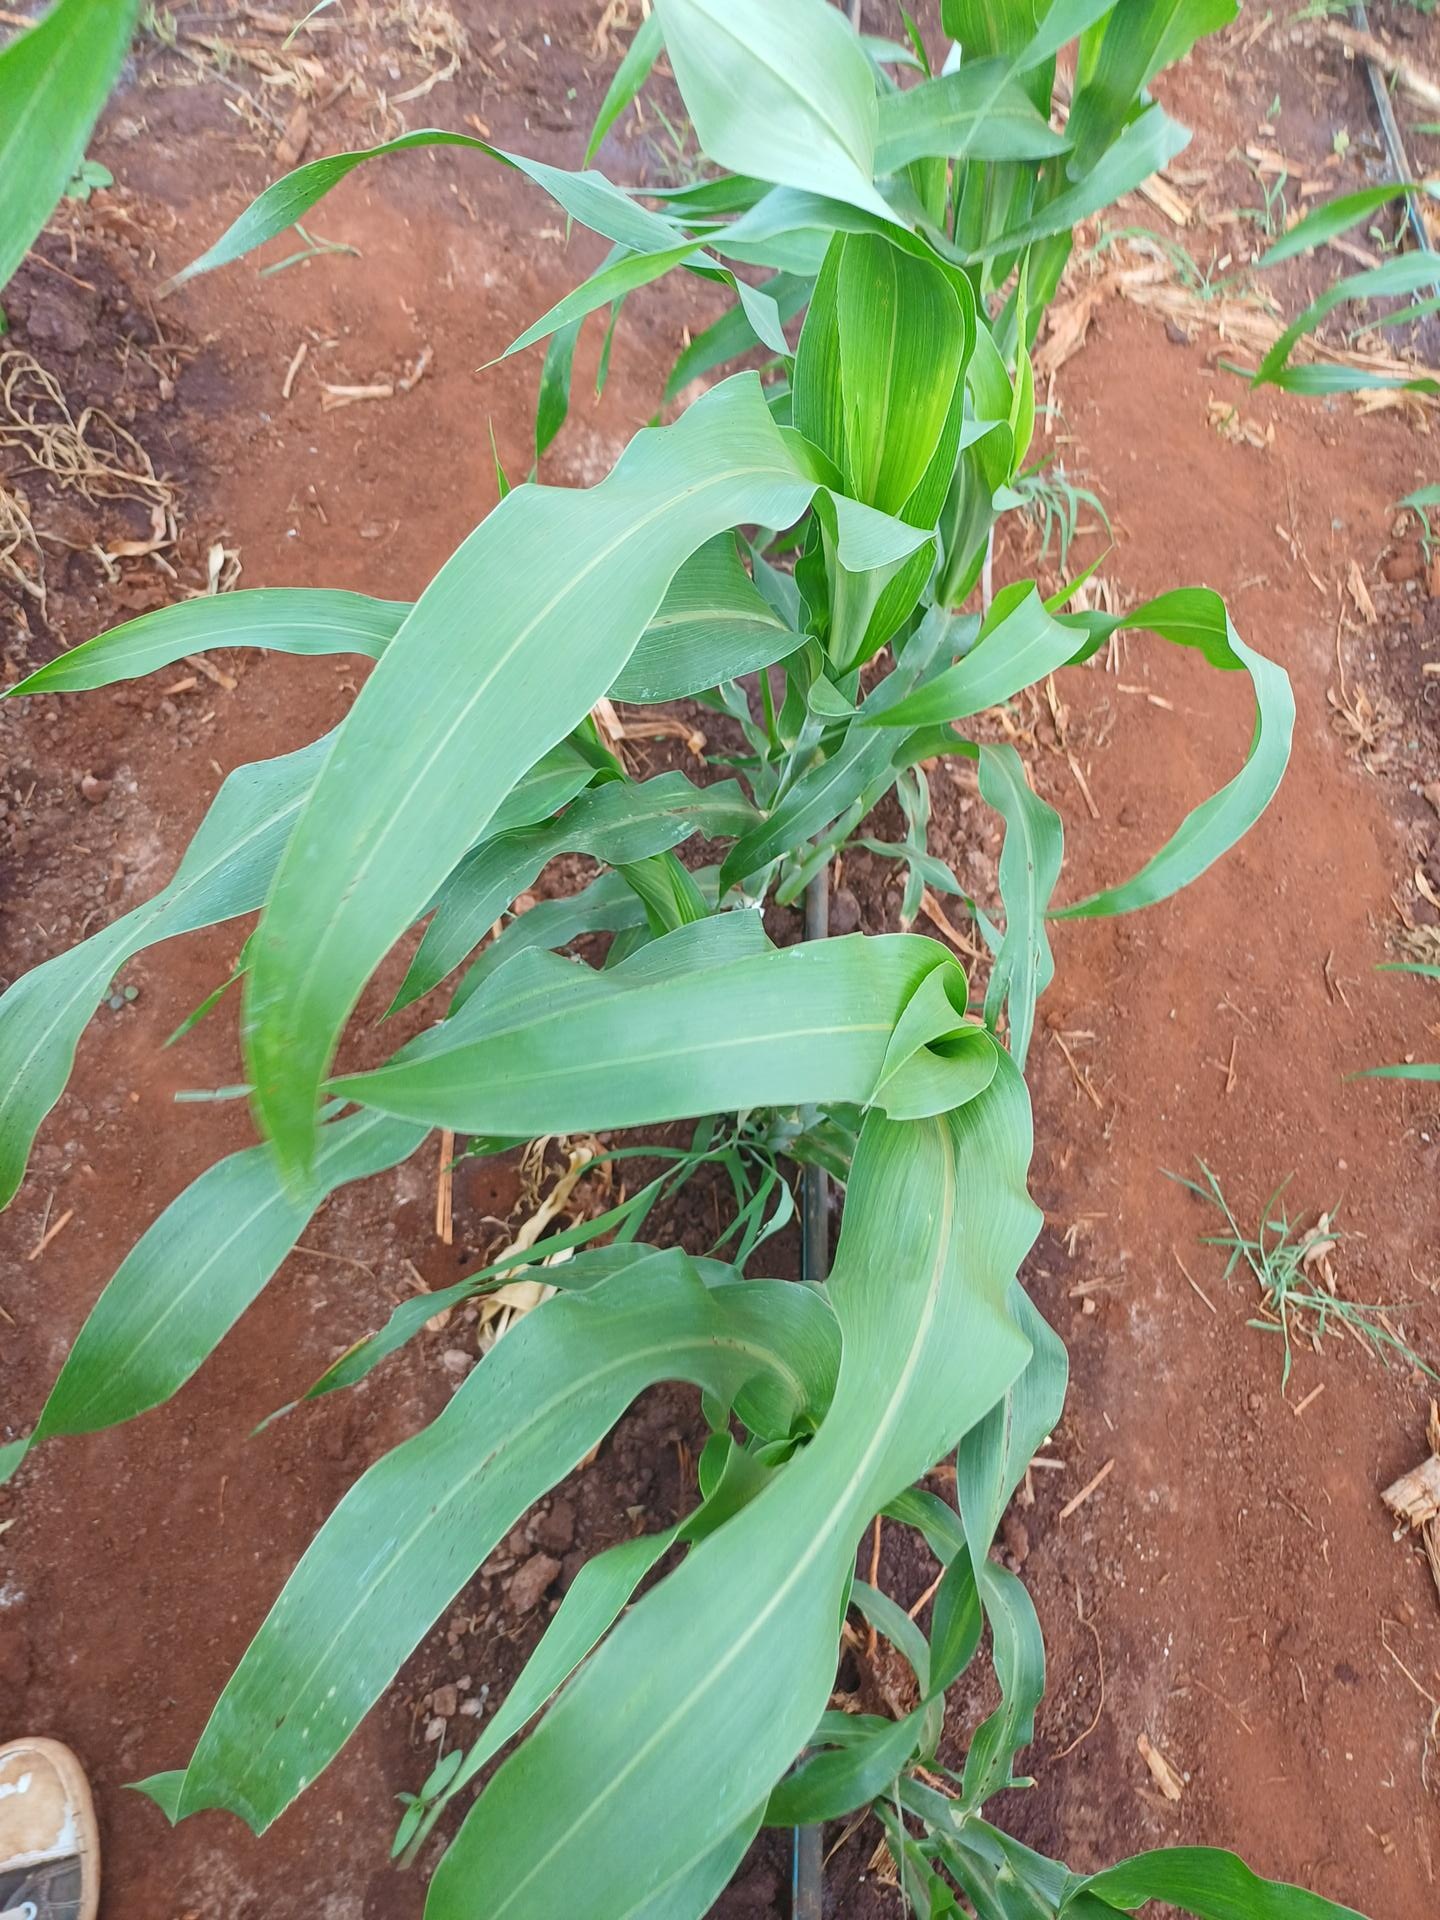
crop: sorghum
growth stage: vegetative
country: Kenya
